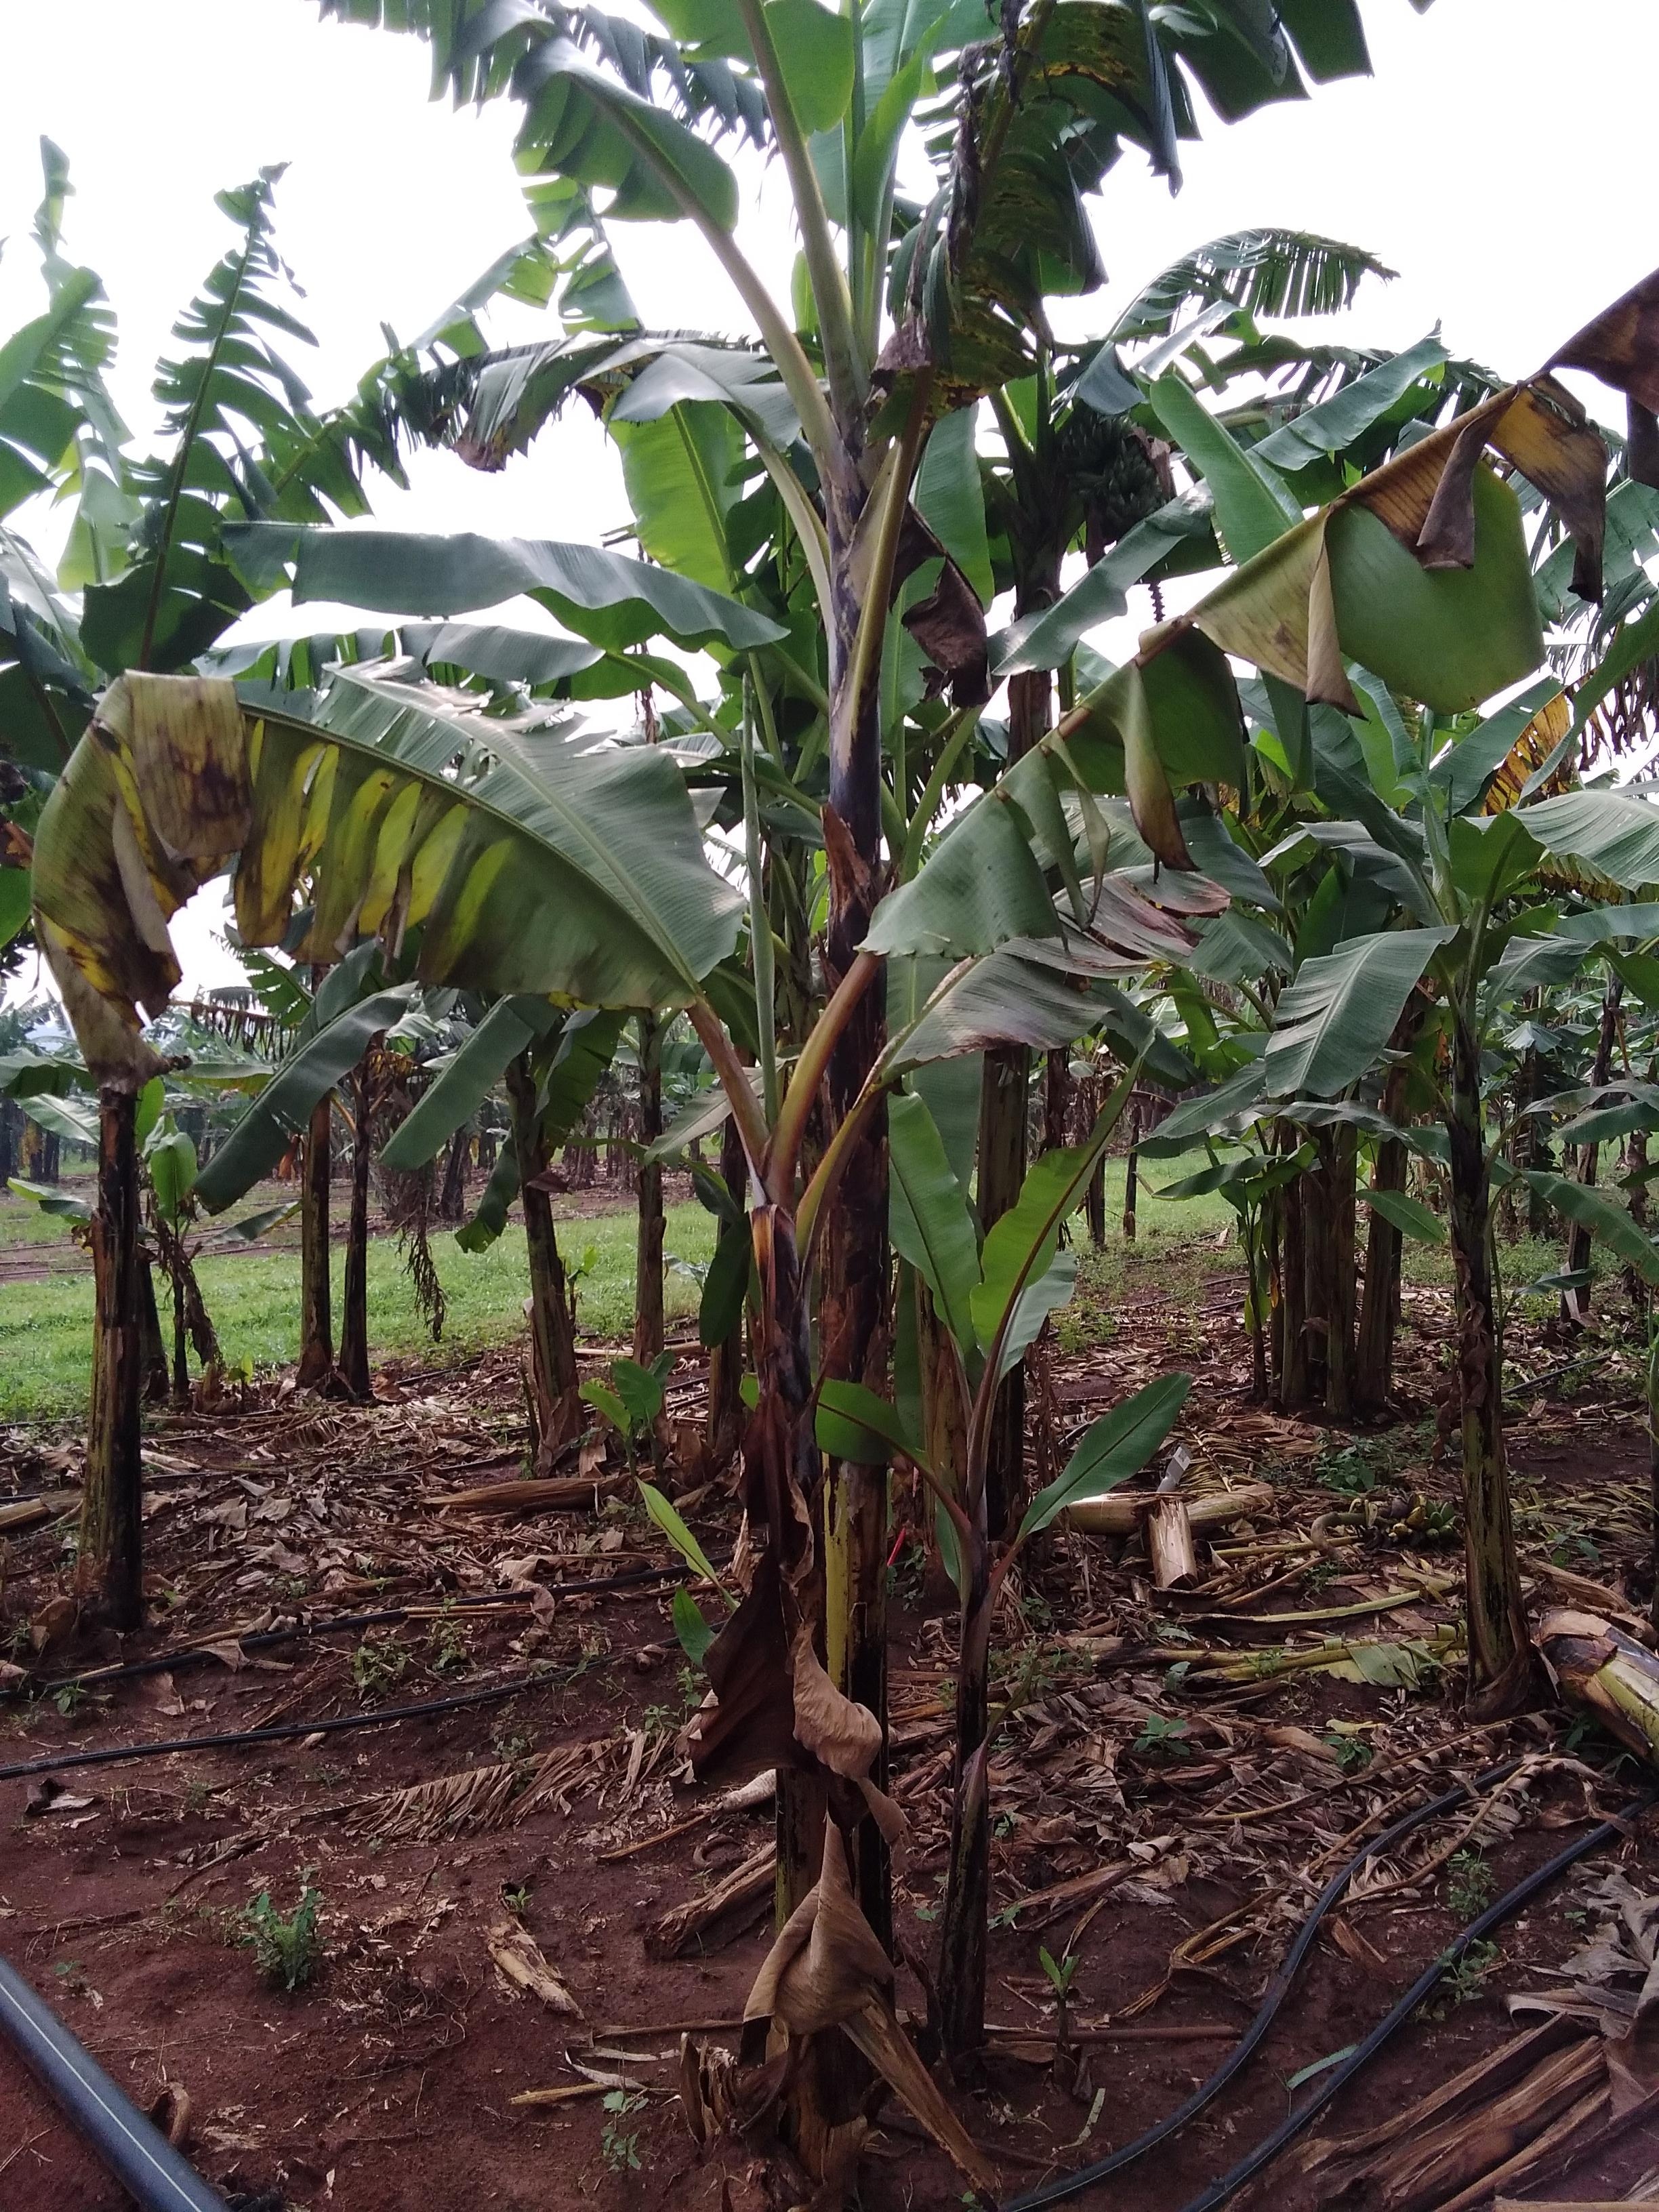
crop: banana
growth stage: vegetative
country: Tanzania
